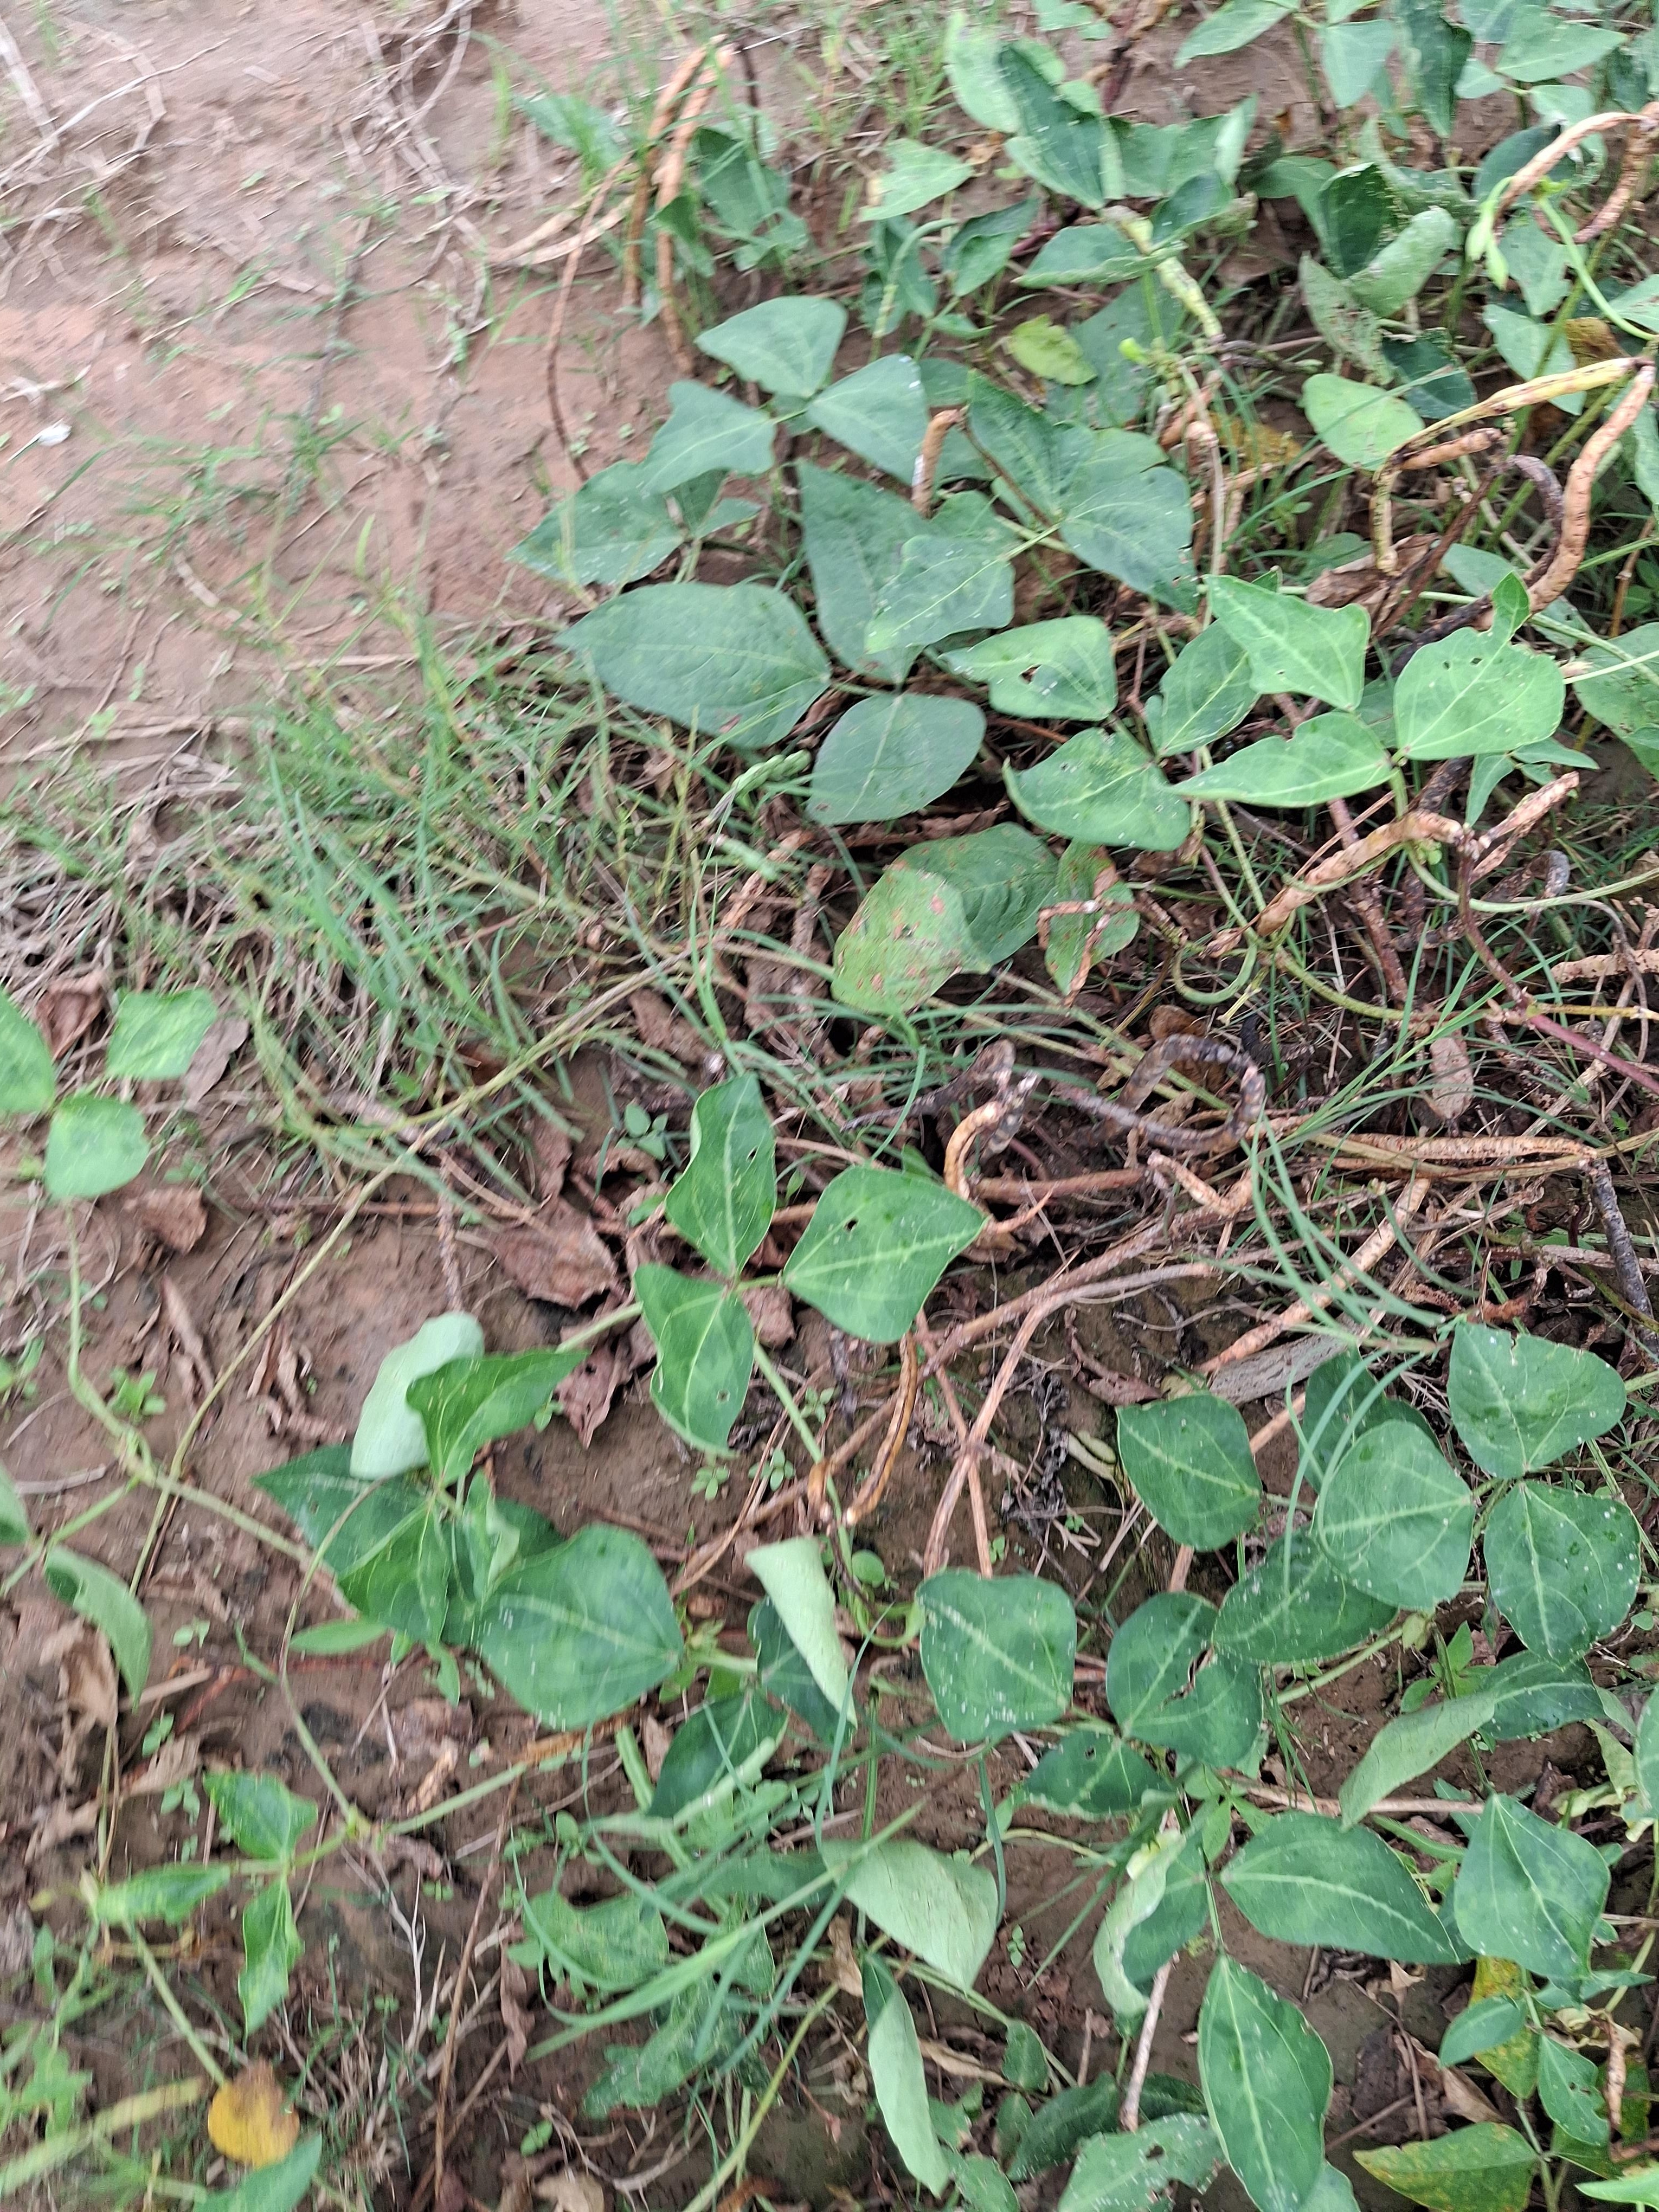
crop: cowpea
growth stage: maturity
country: Nigeria
